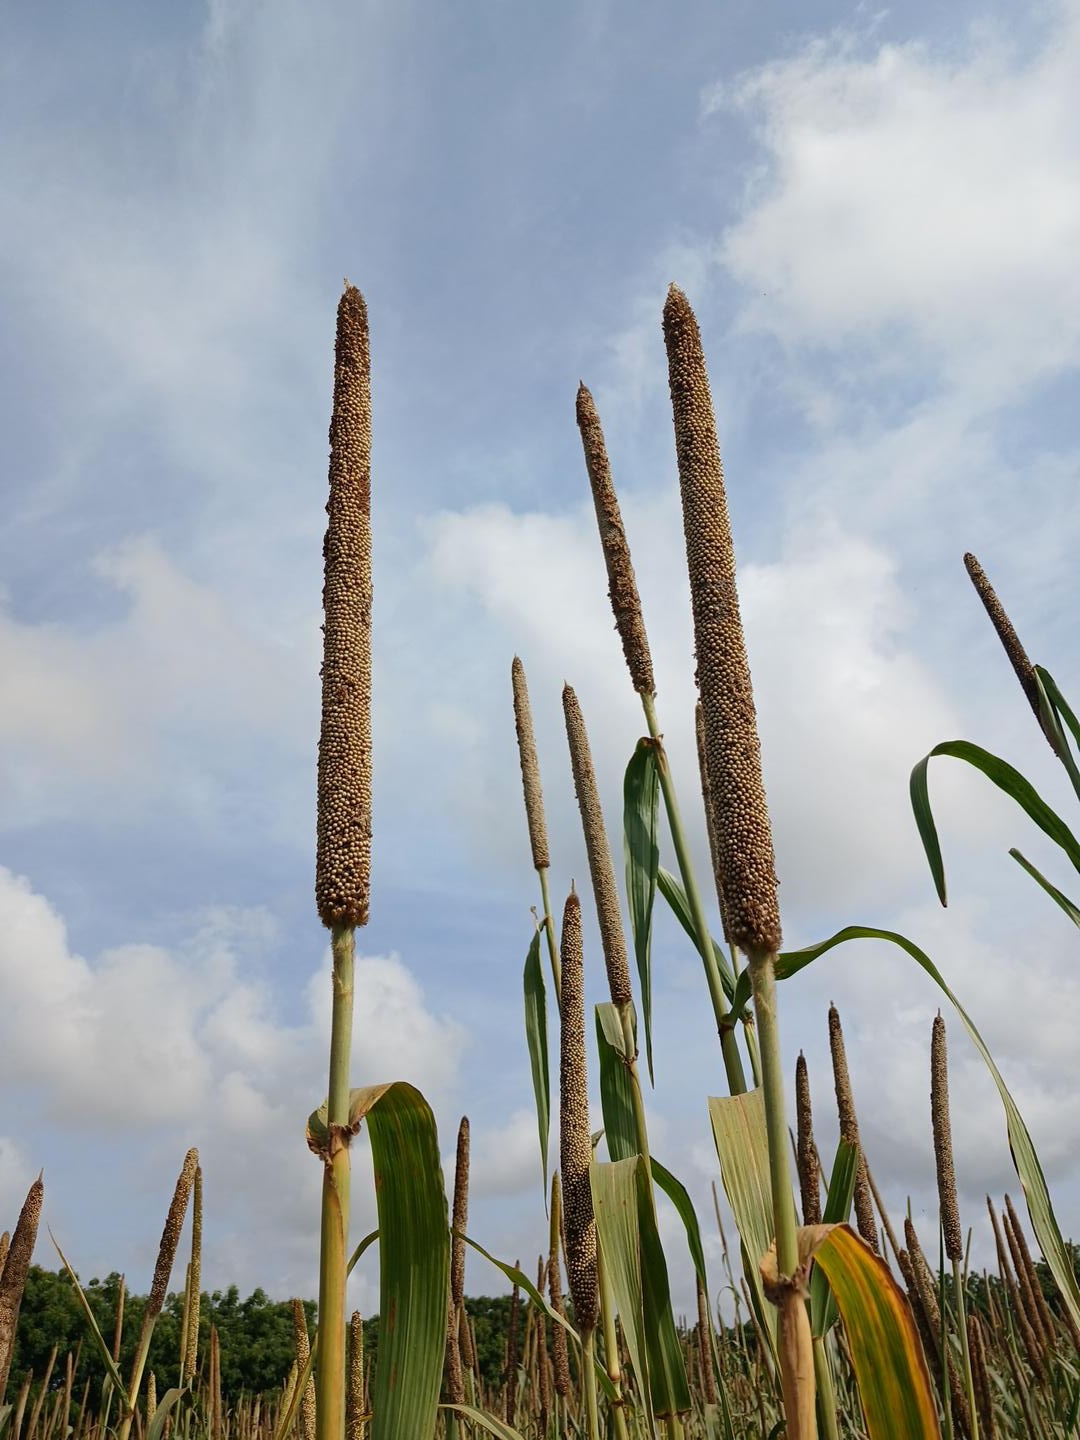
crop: pearl millet
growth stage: maturity
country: Senegal
